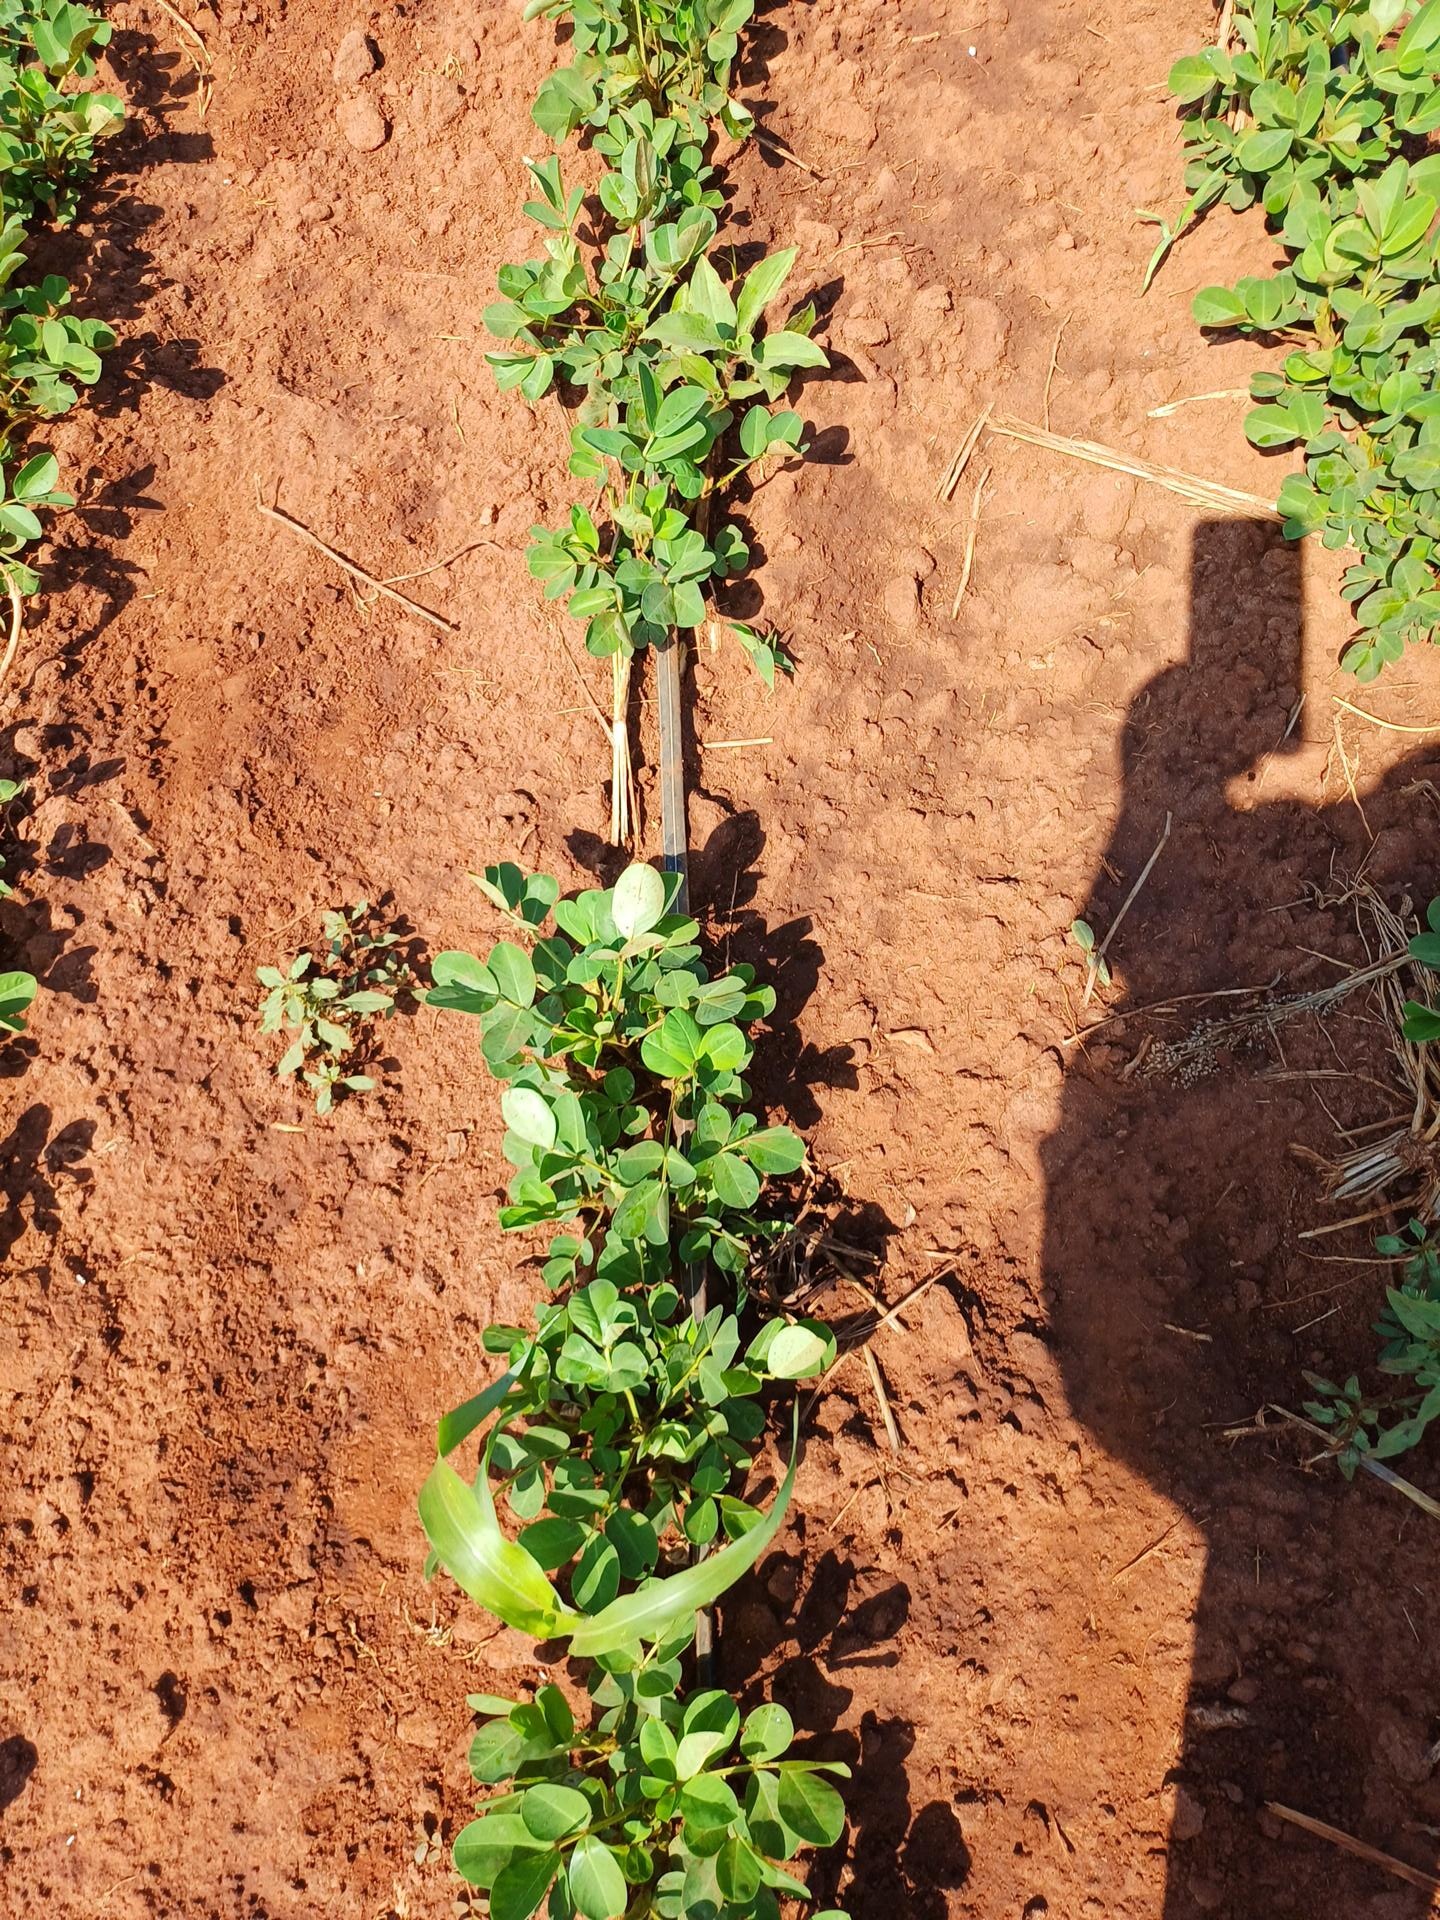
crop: groundnut
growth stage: vegetative
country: Kenya
